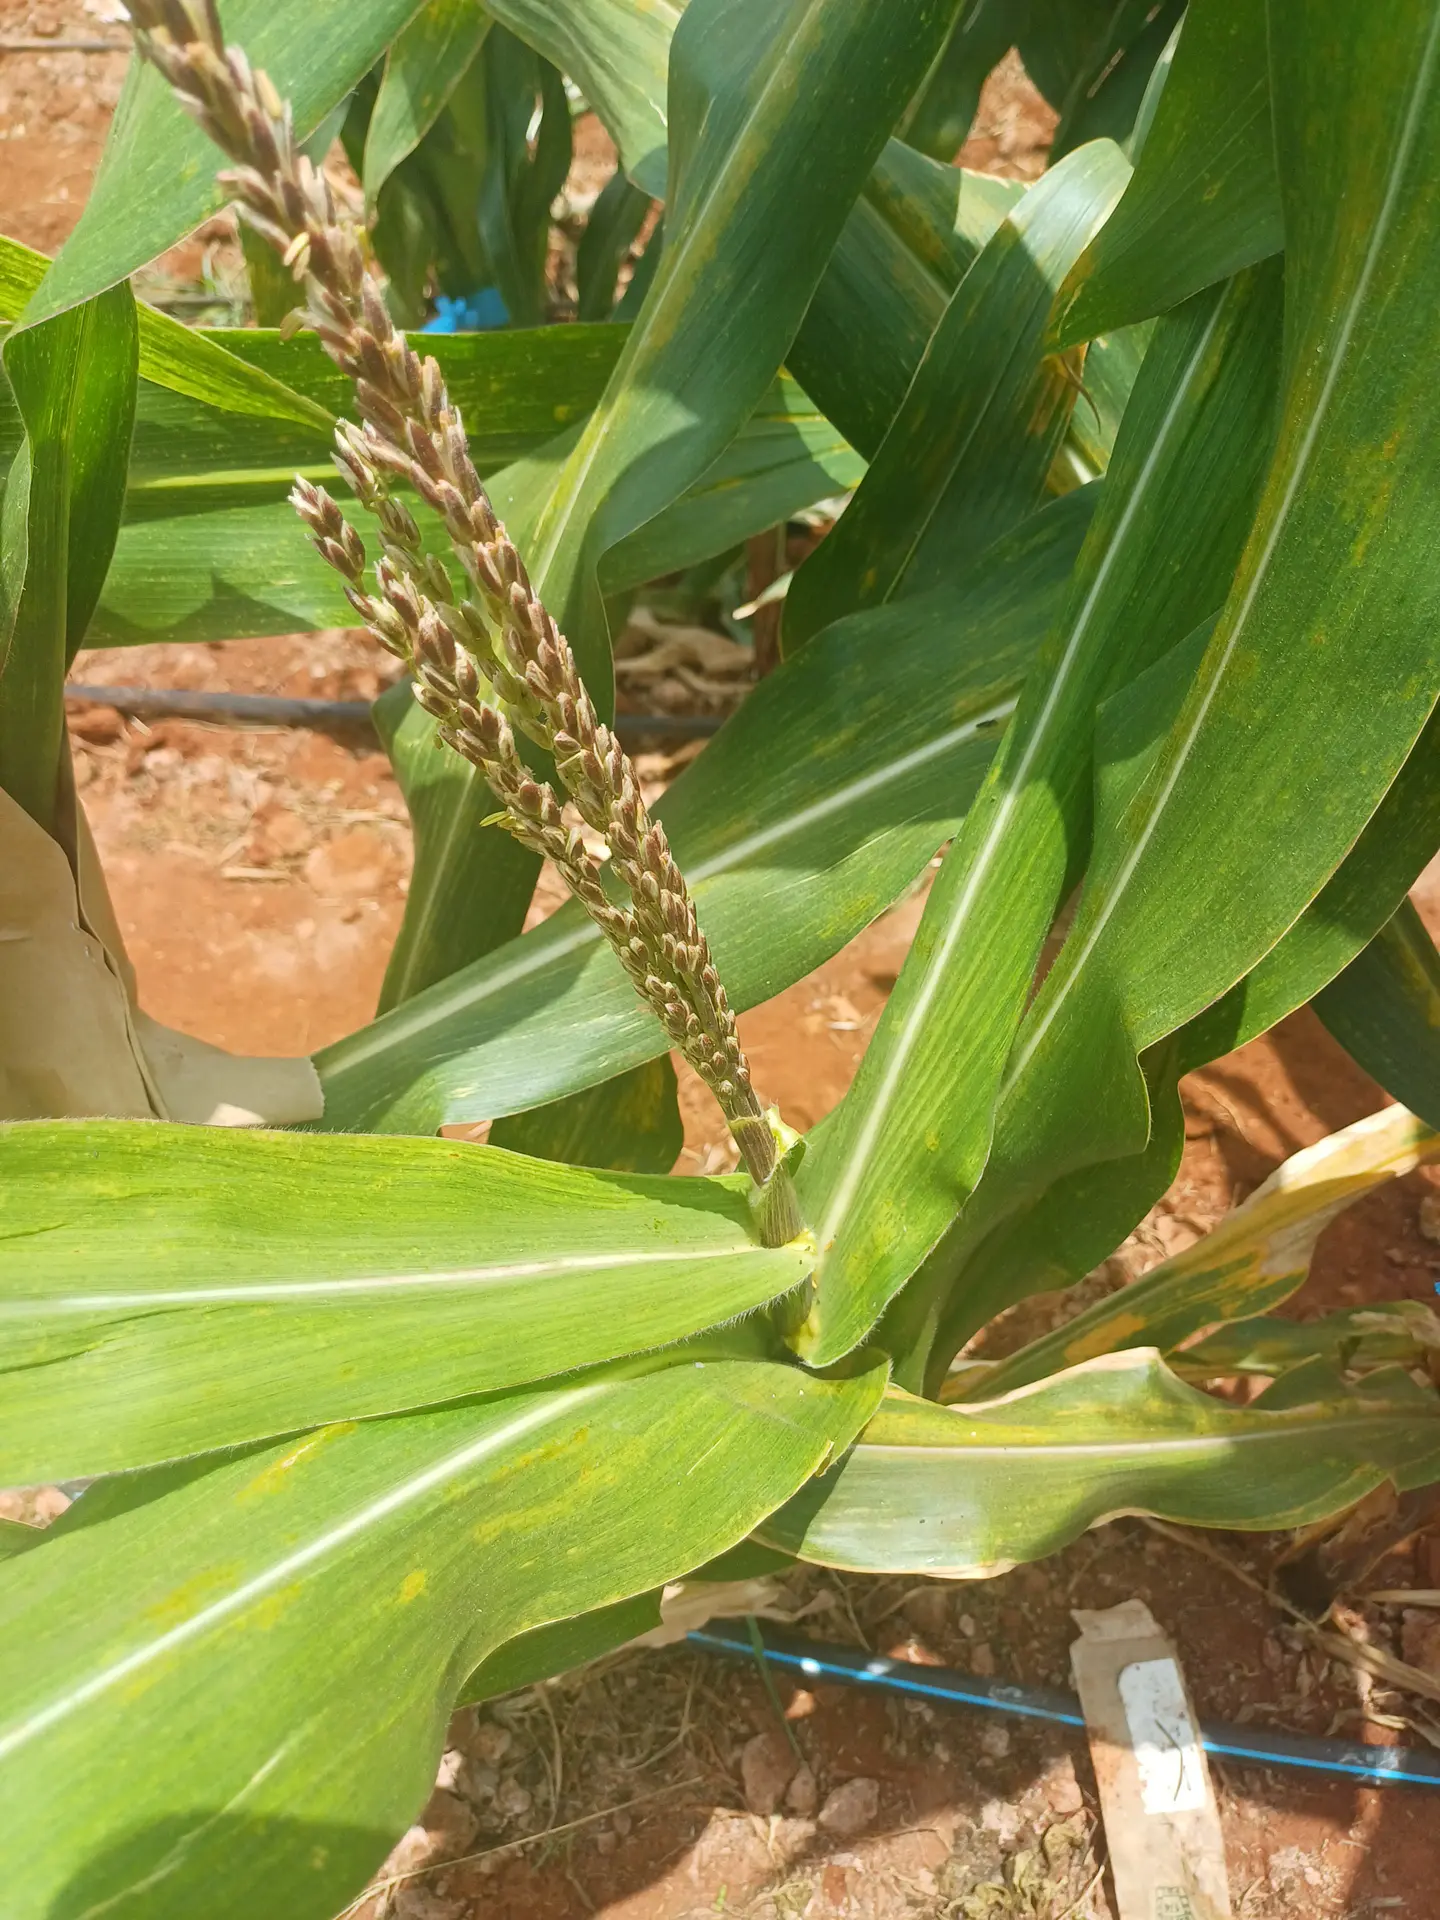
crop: maize
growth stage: flowering
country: Kenya
